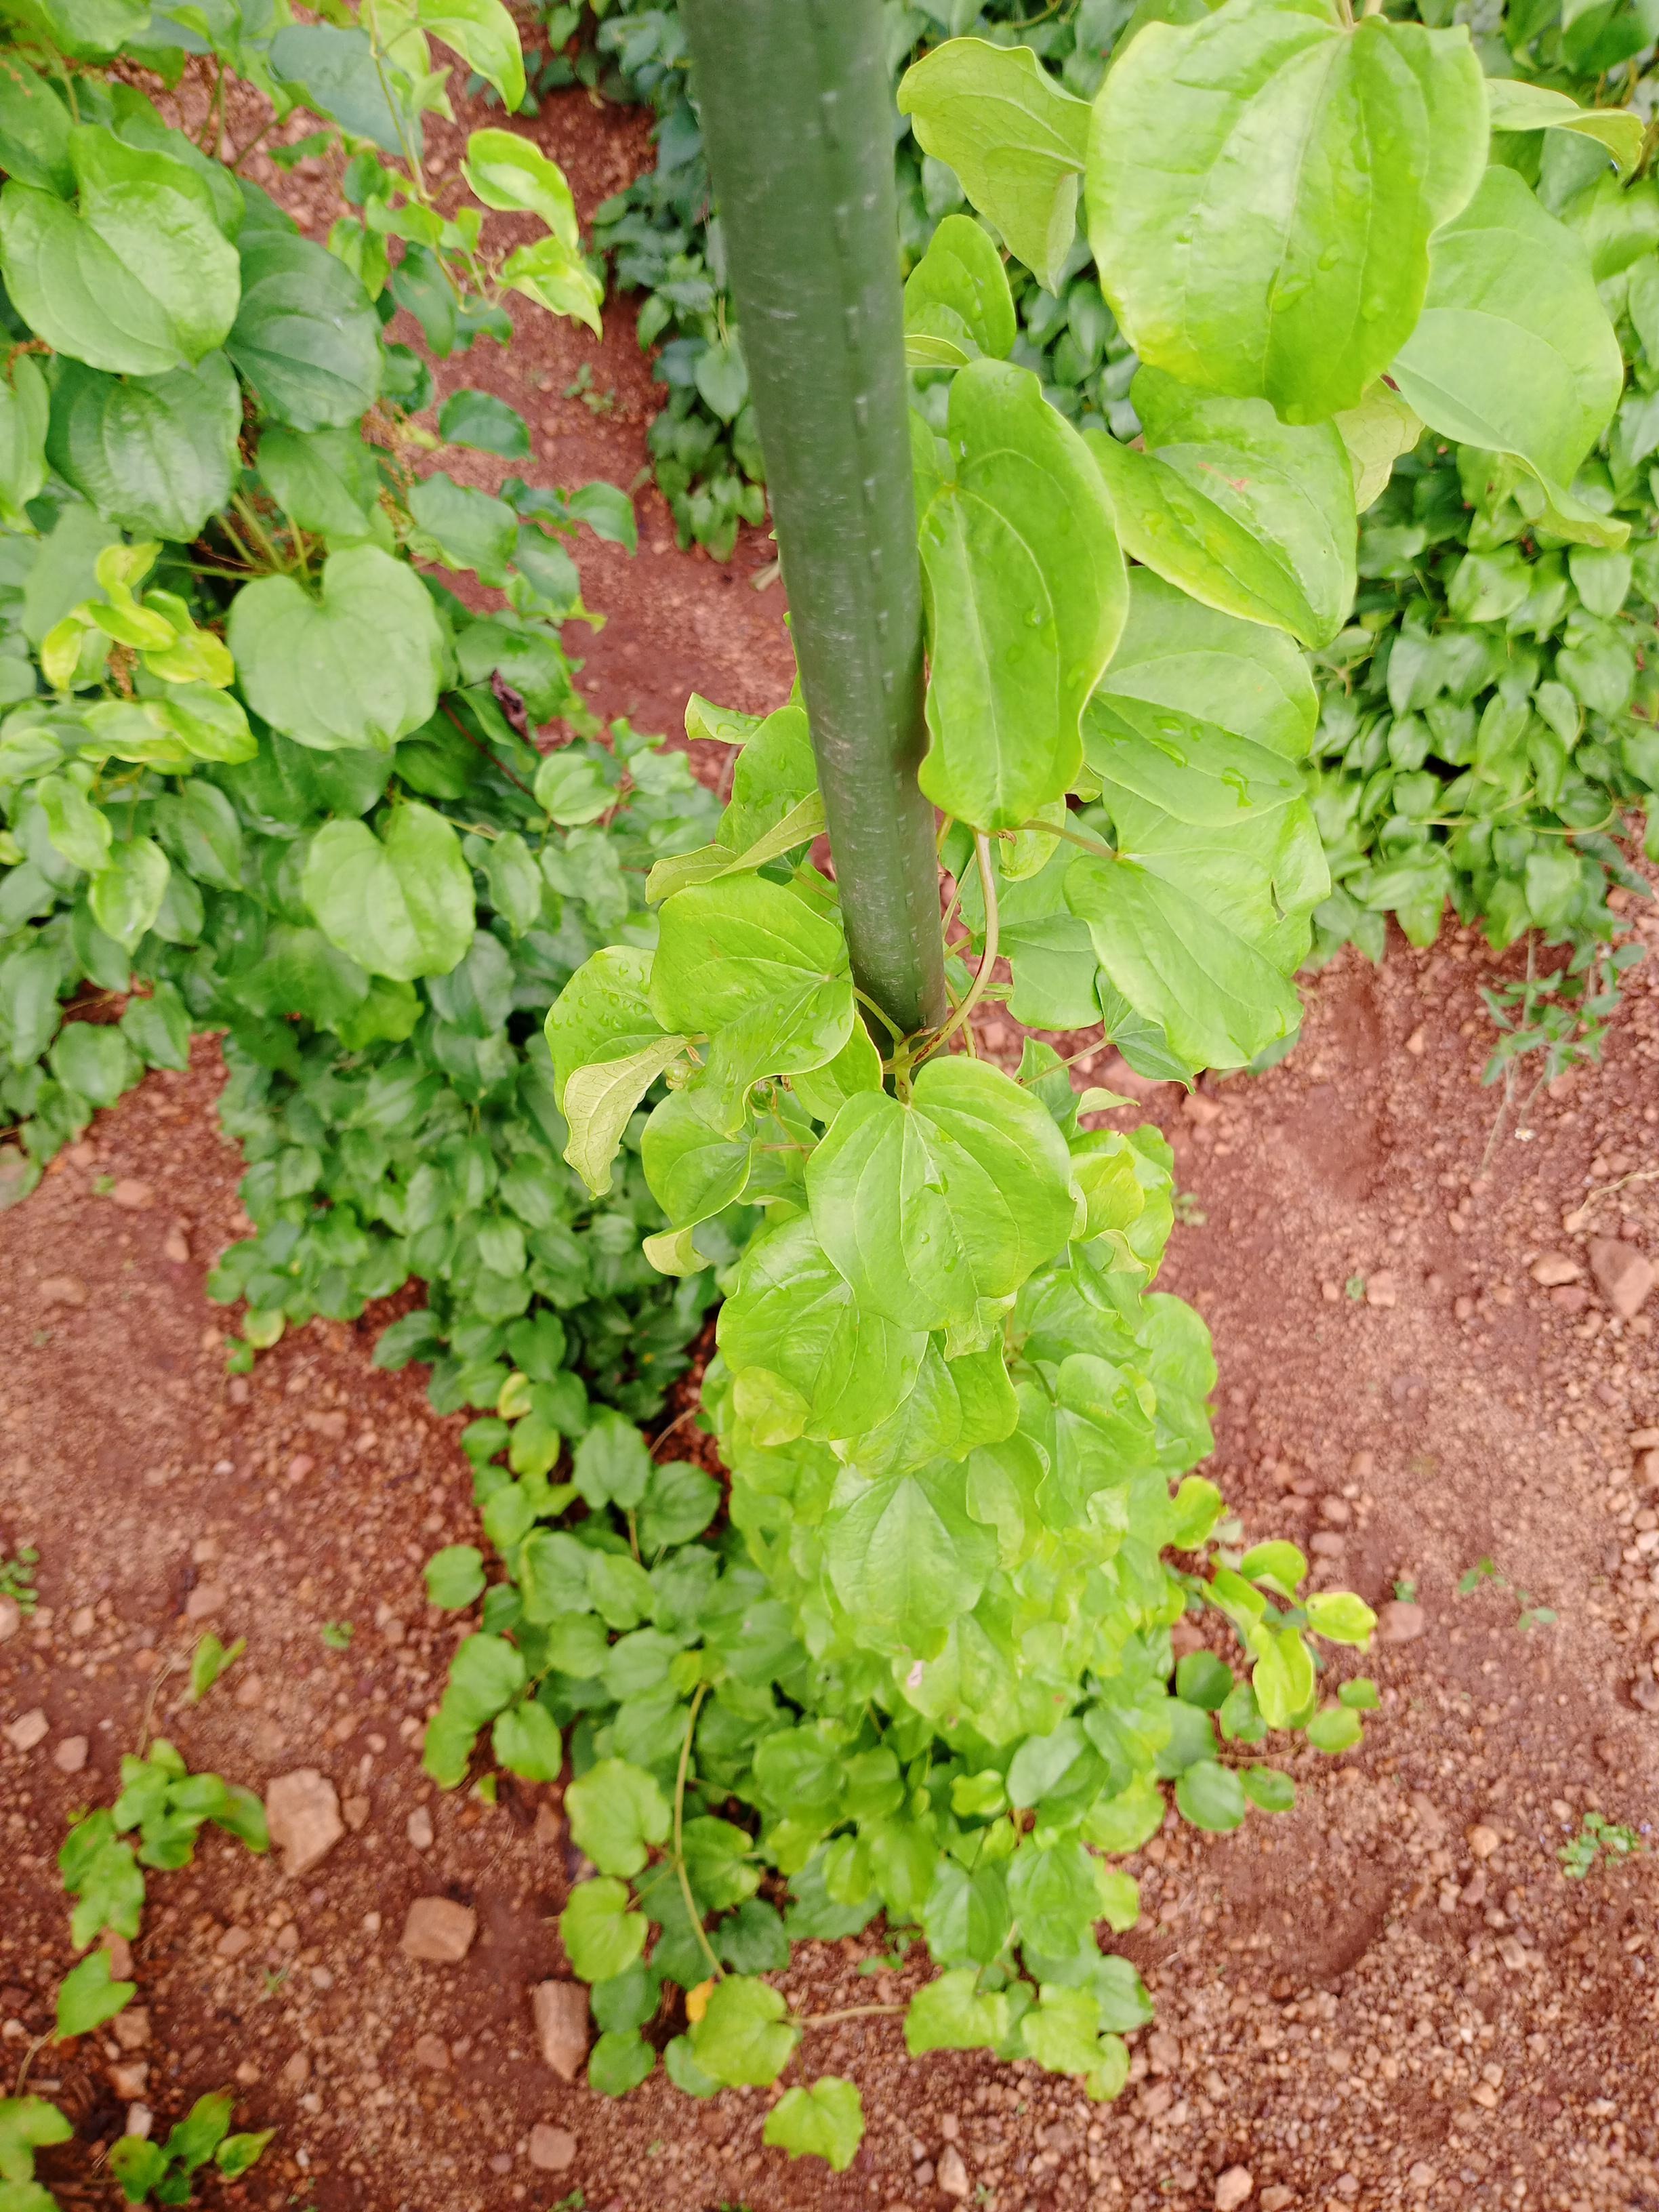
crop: yam
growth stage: vegetative
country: Nigeria
